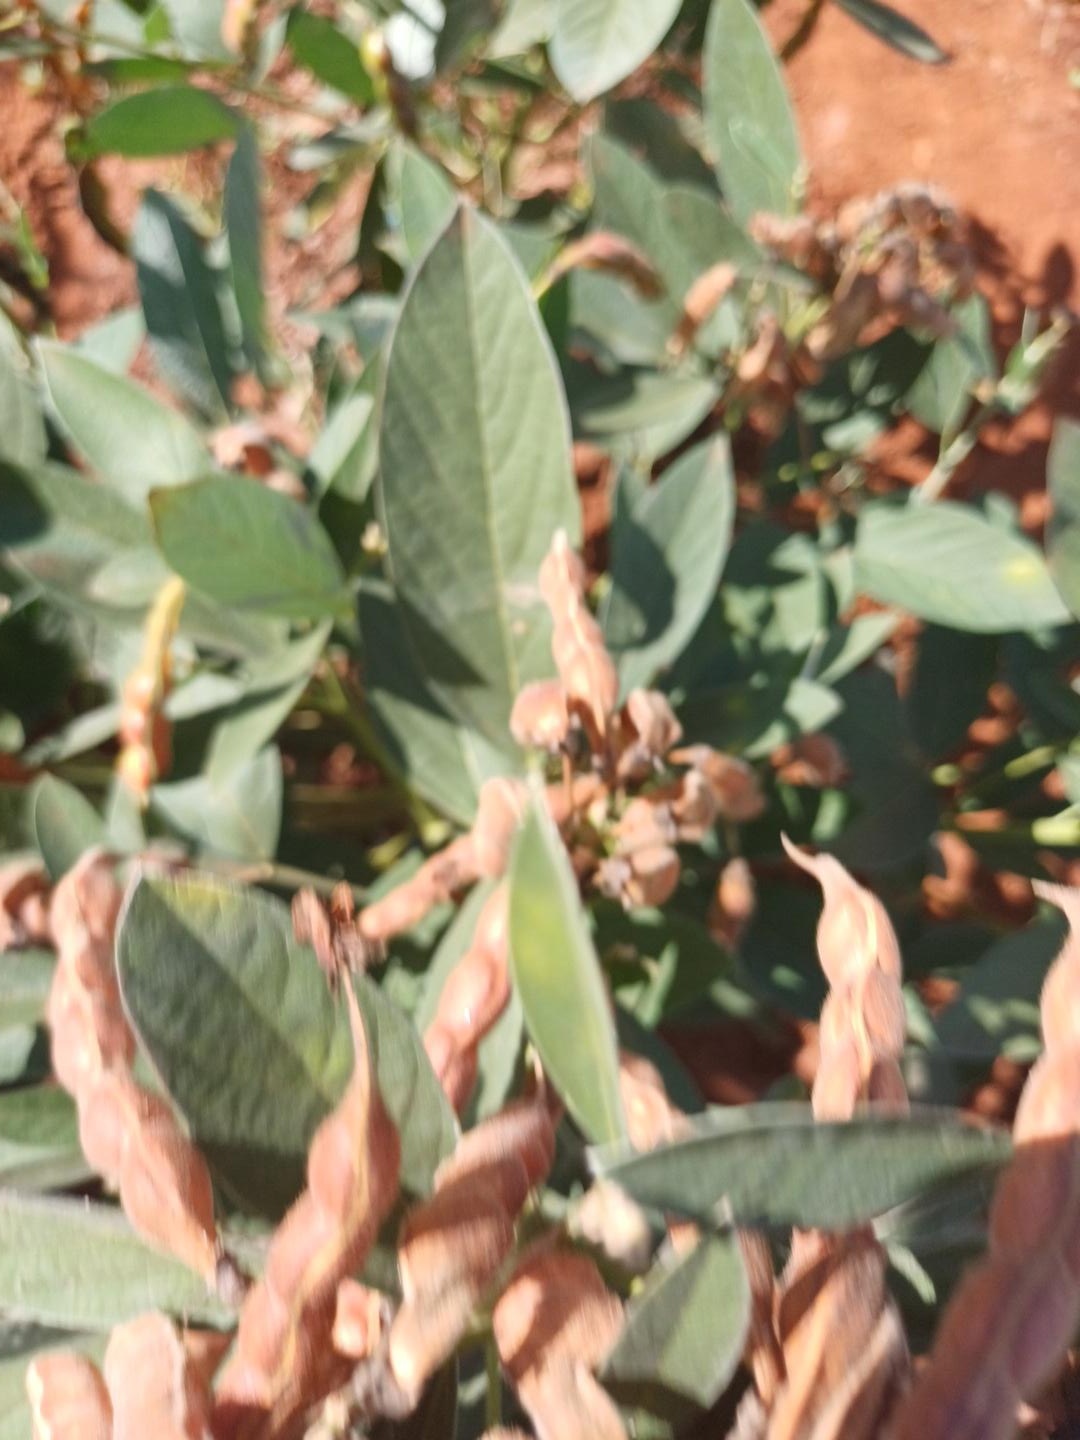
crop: pigeonpea
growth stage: development pod
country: Kenya
